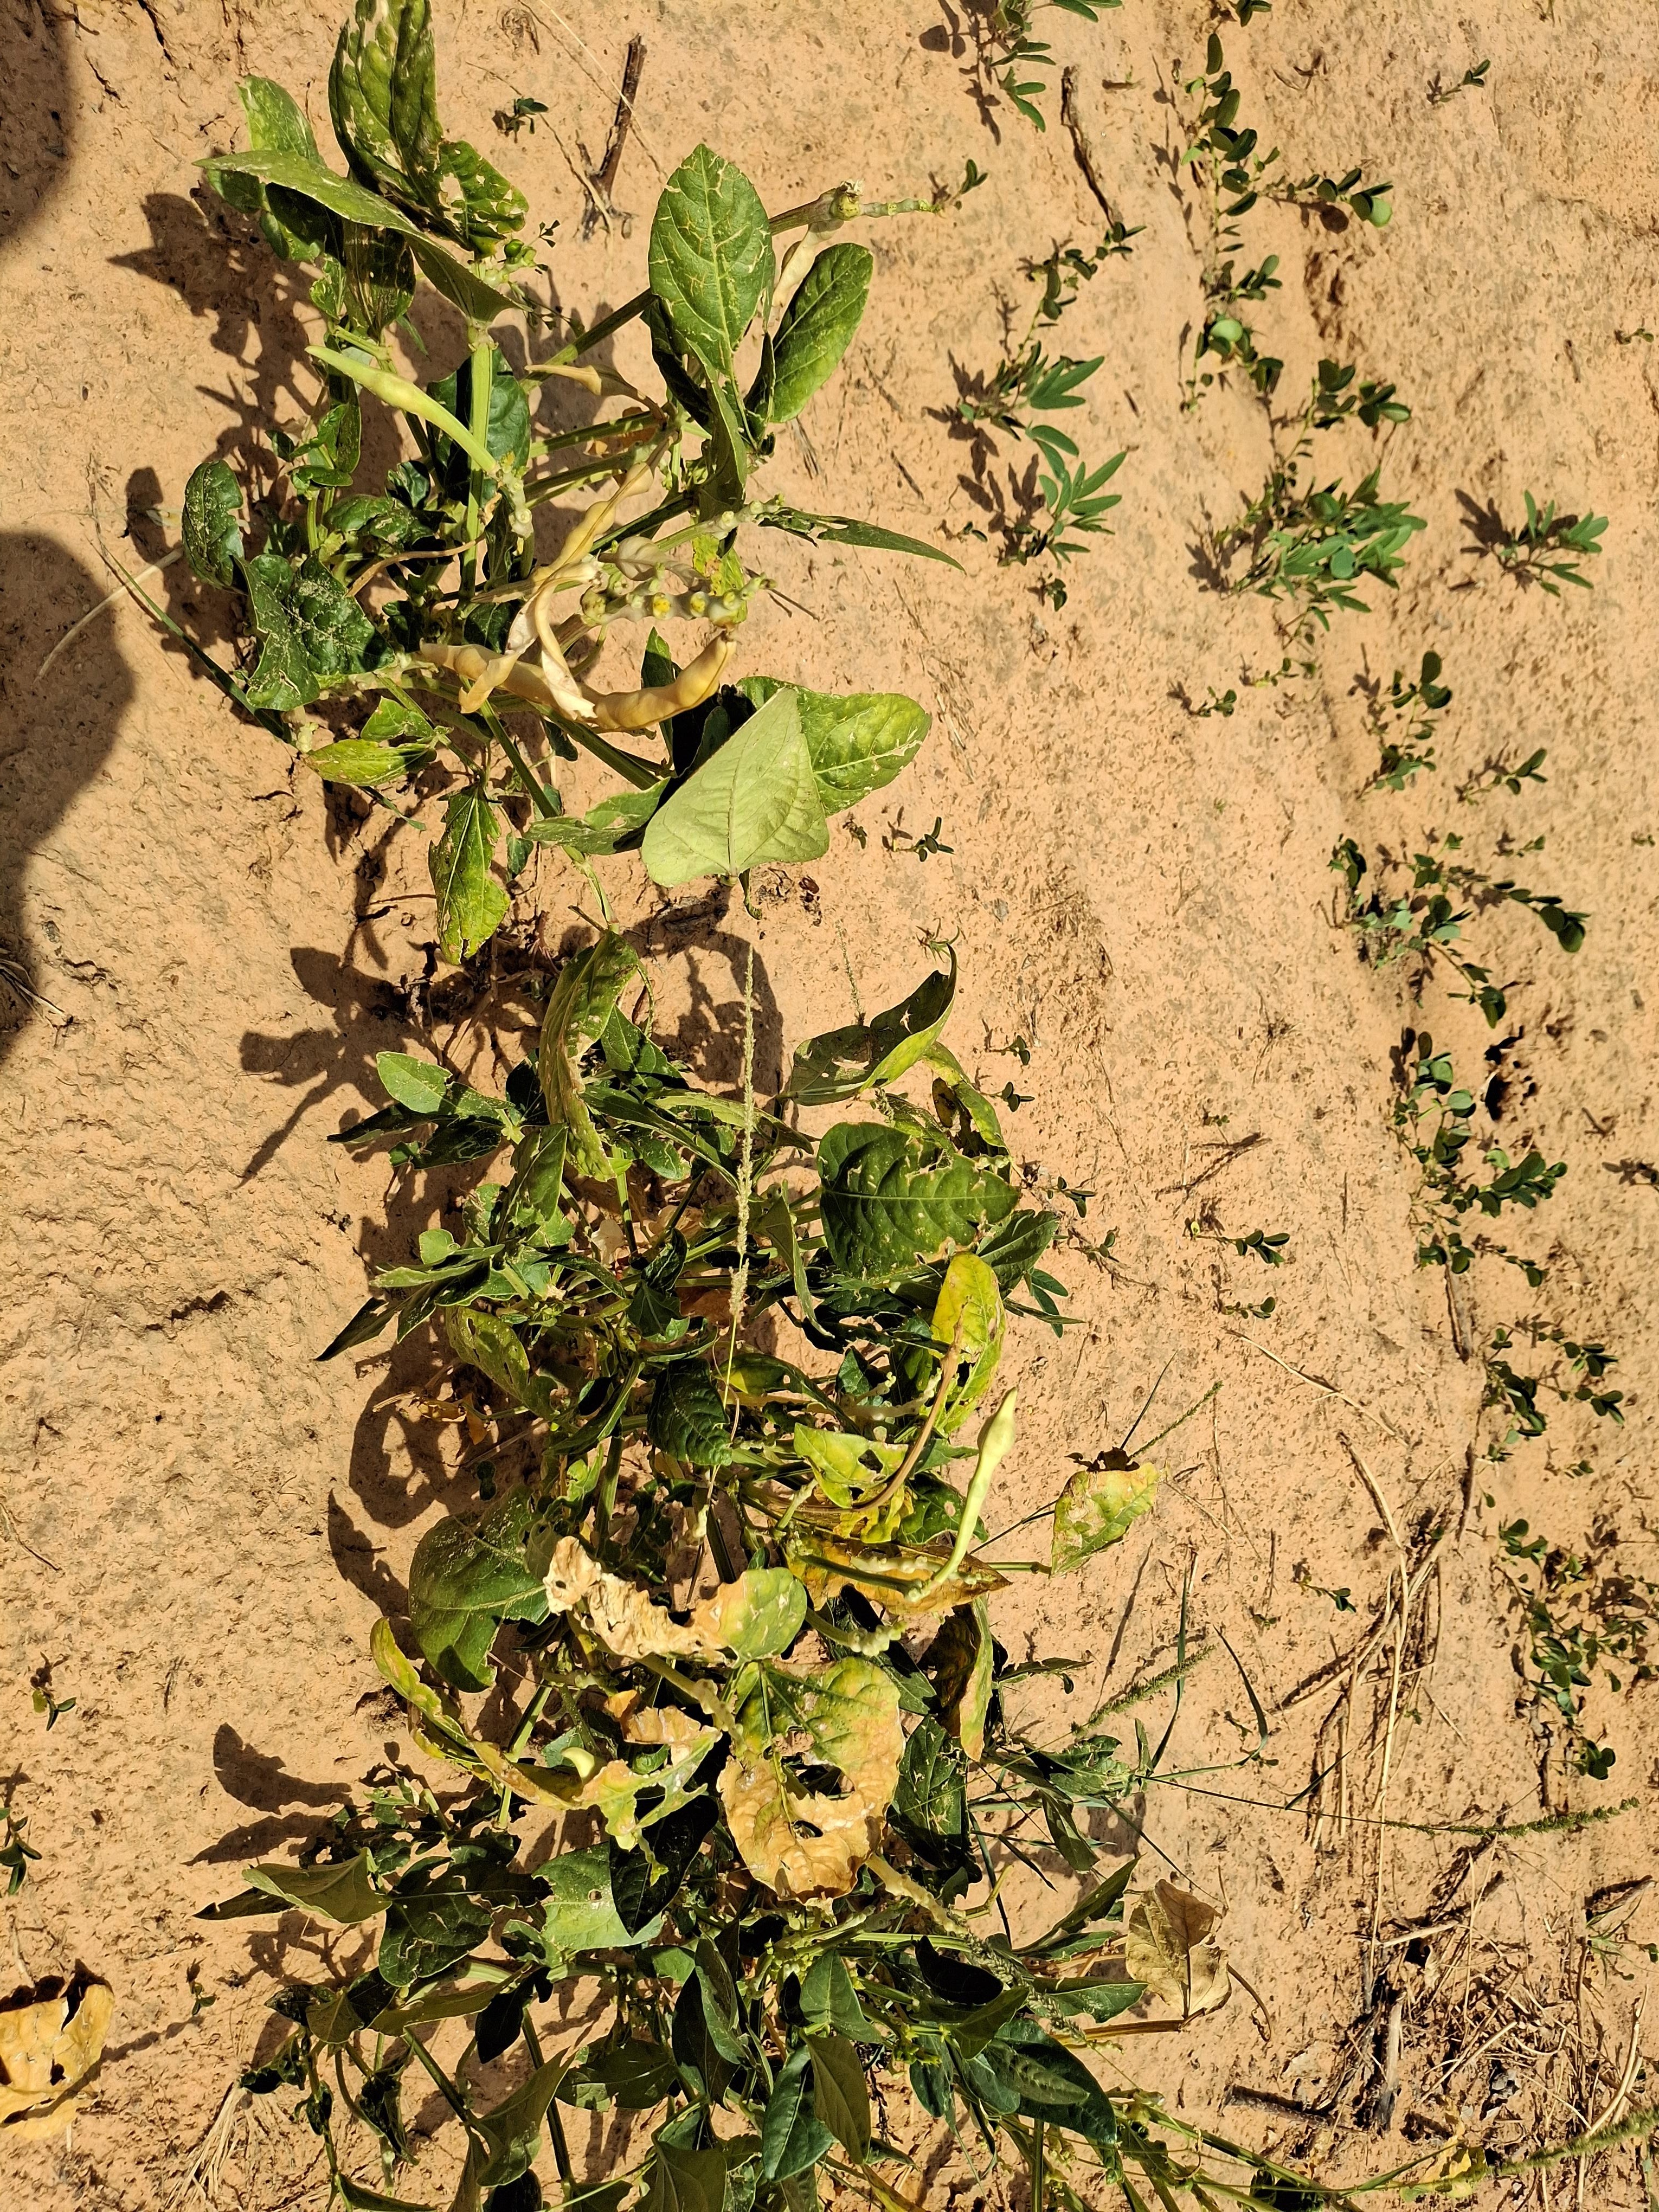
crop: cowpea
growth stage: harvest maturity
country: Nigeria
